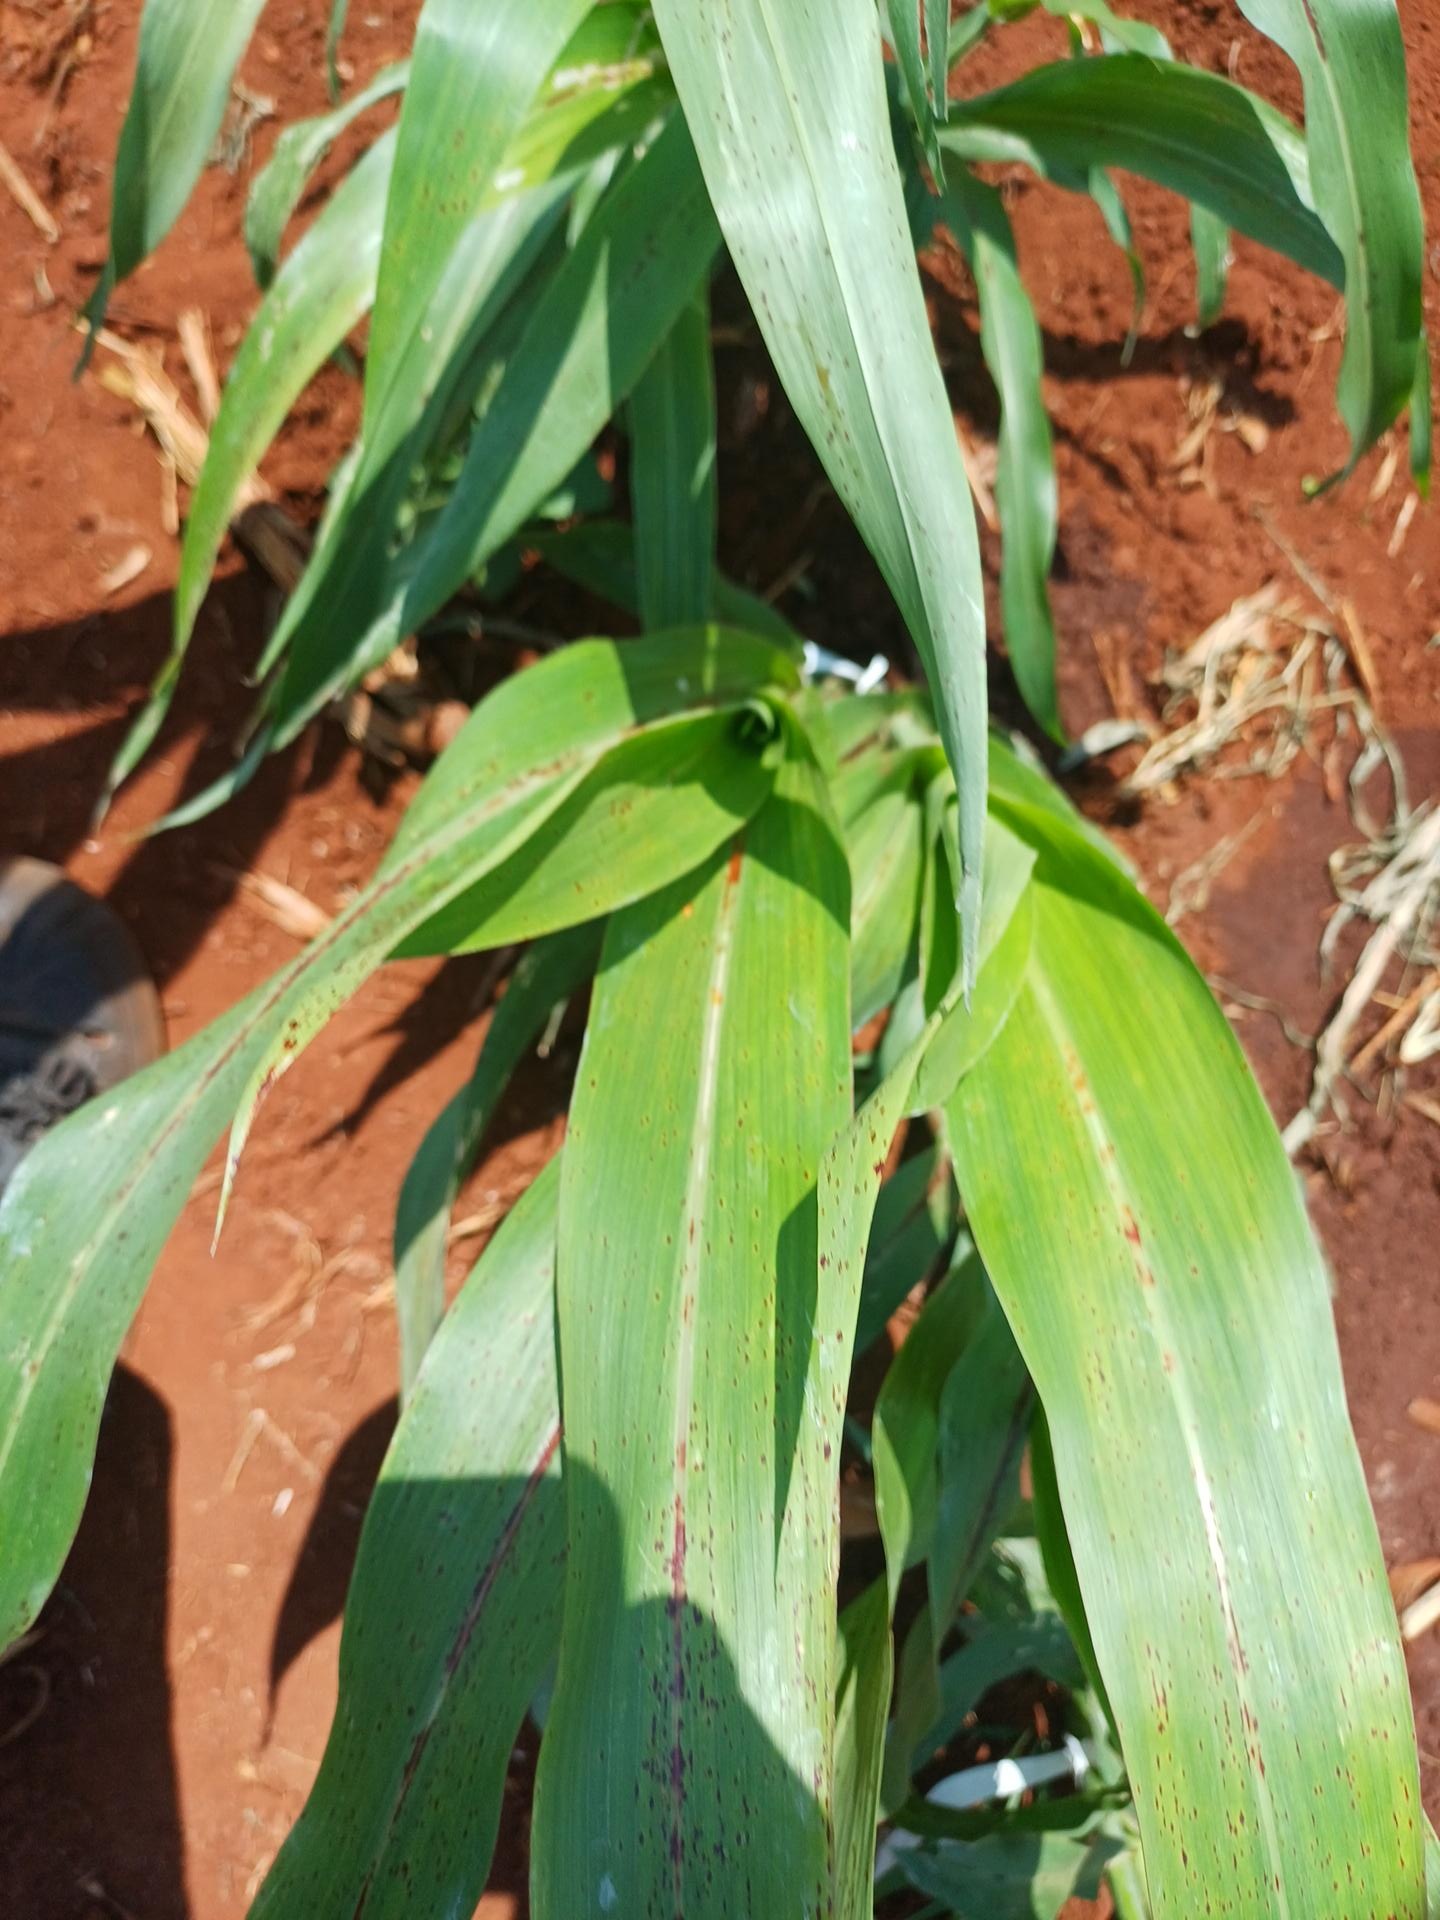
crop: sorghum
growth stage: vegetative
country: Kenya
